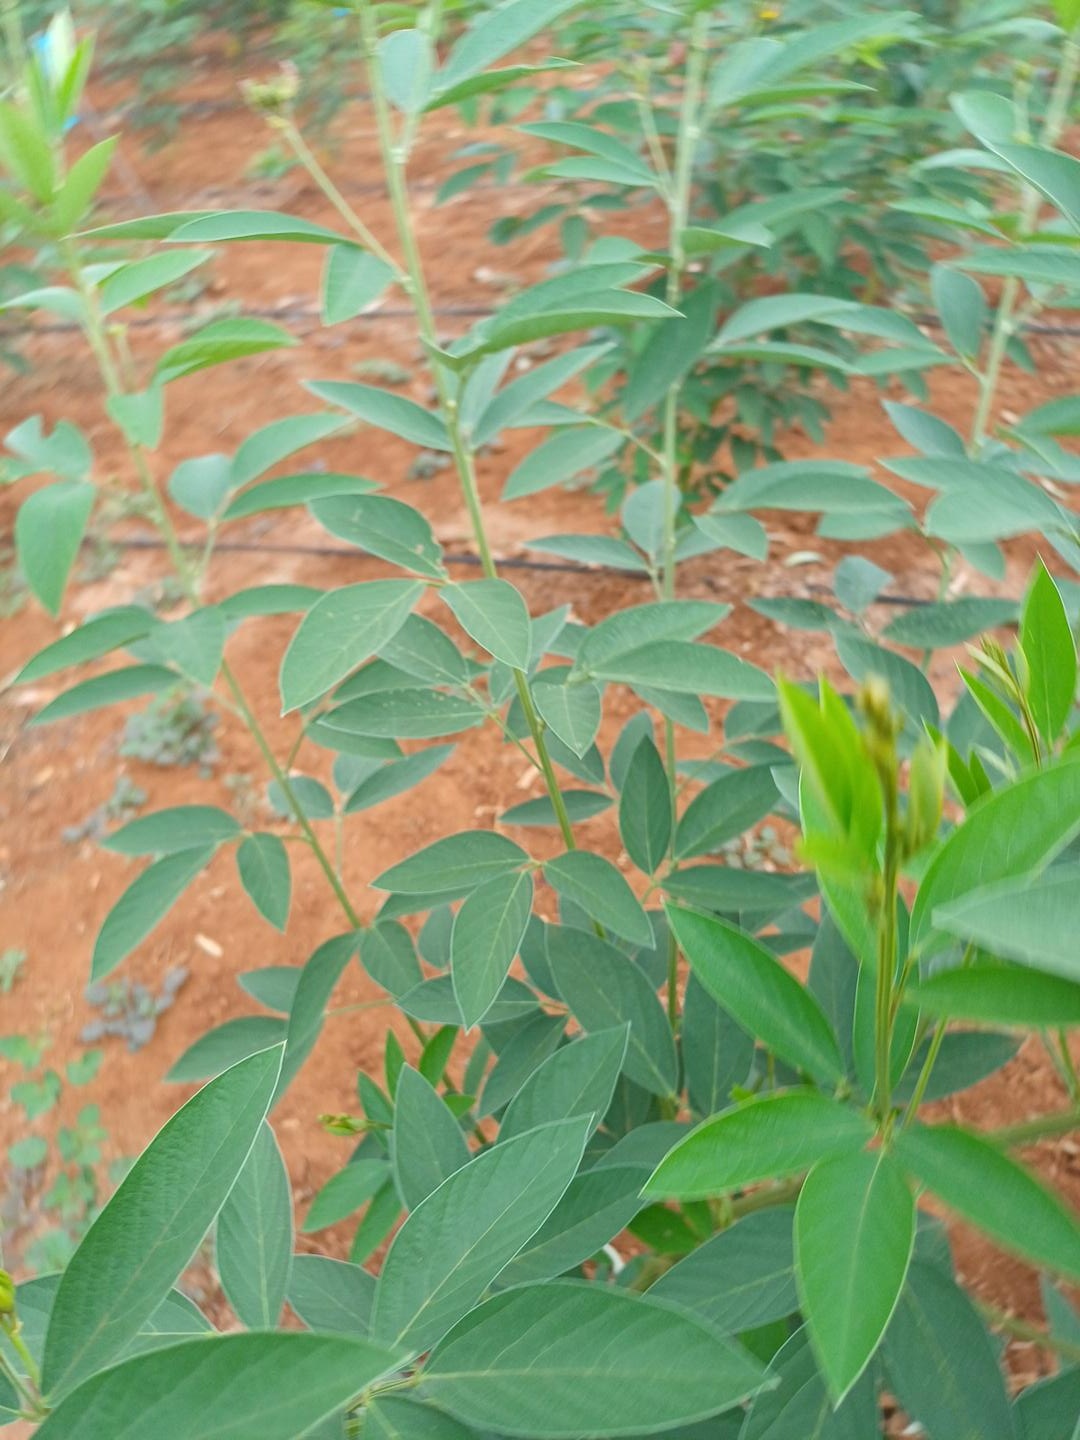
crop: pigeonpea
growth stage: flowering
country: Kenya
